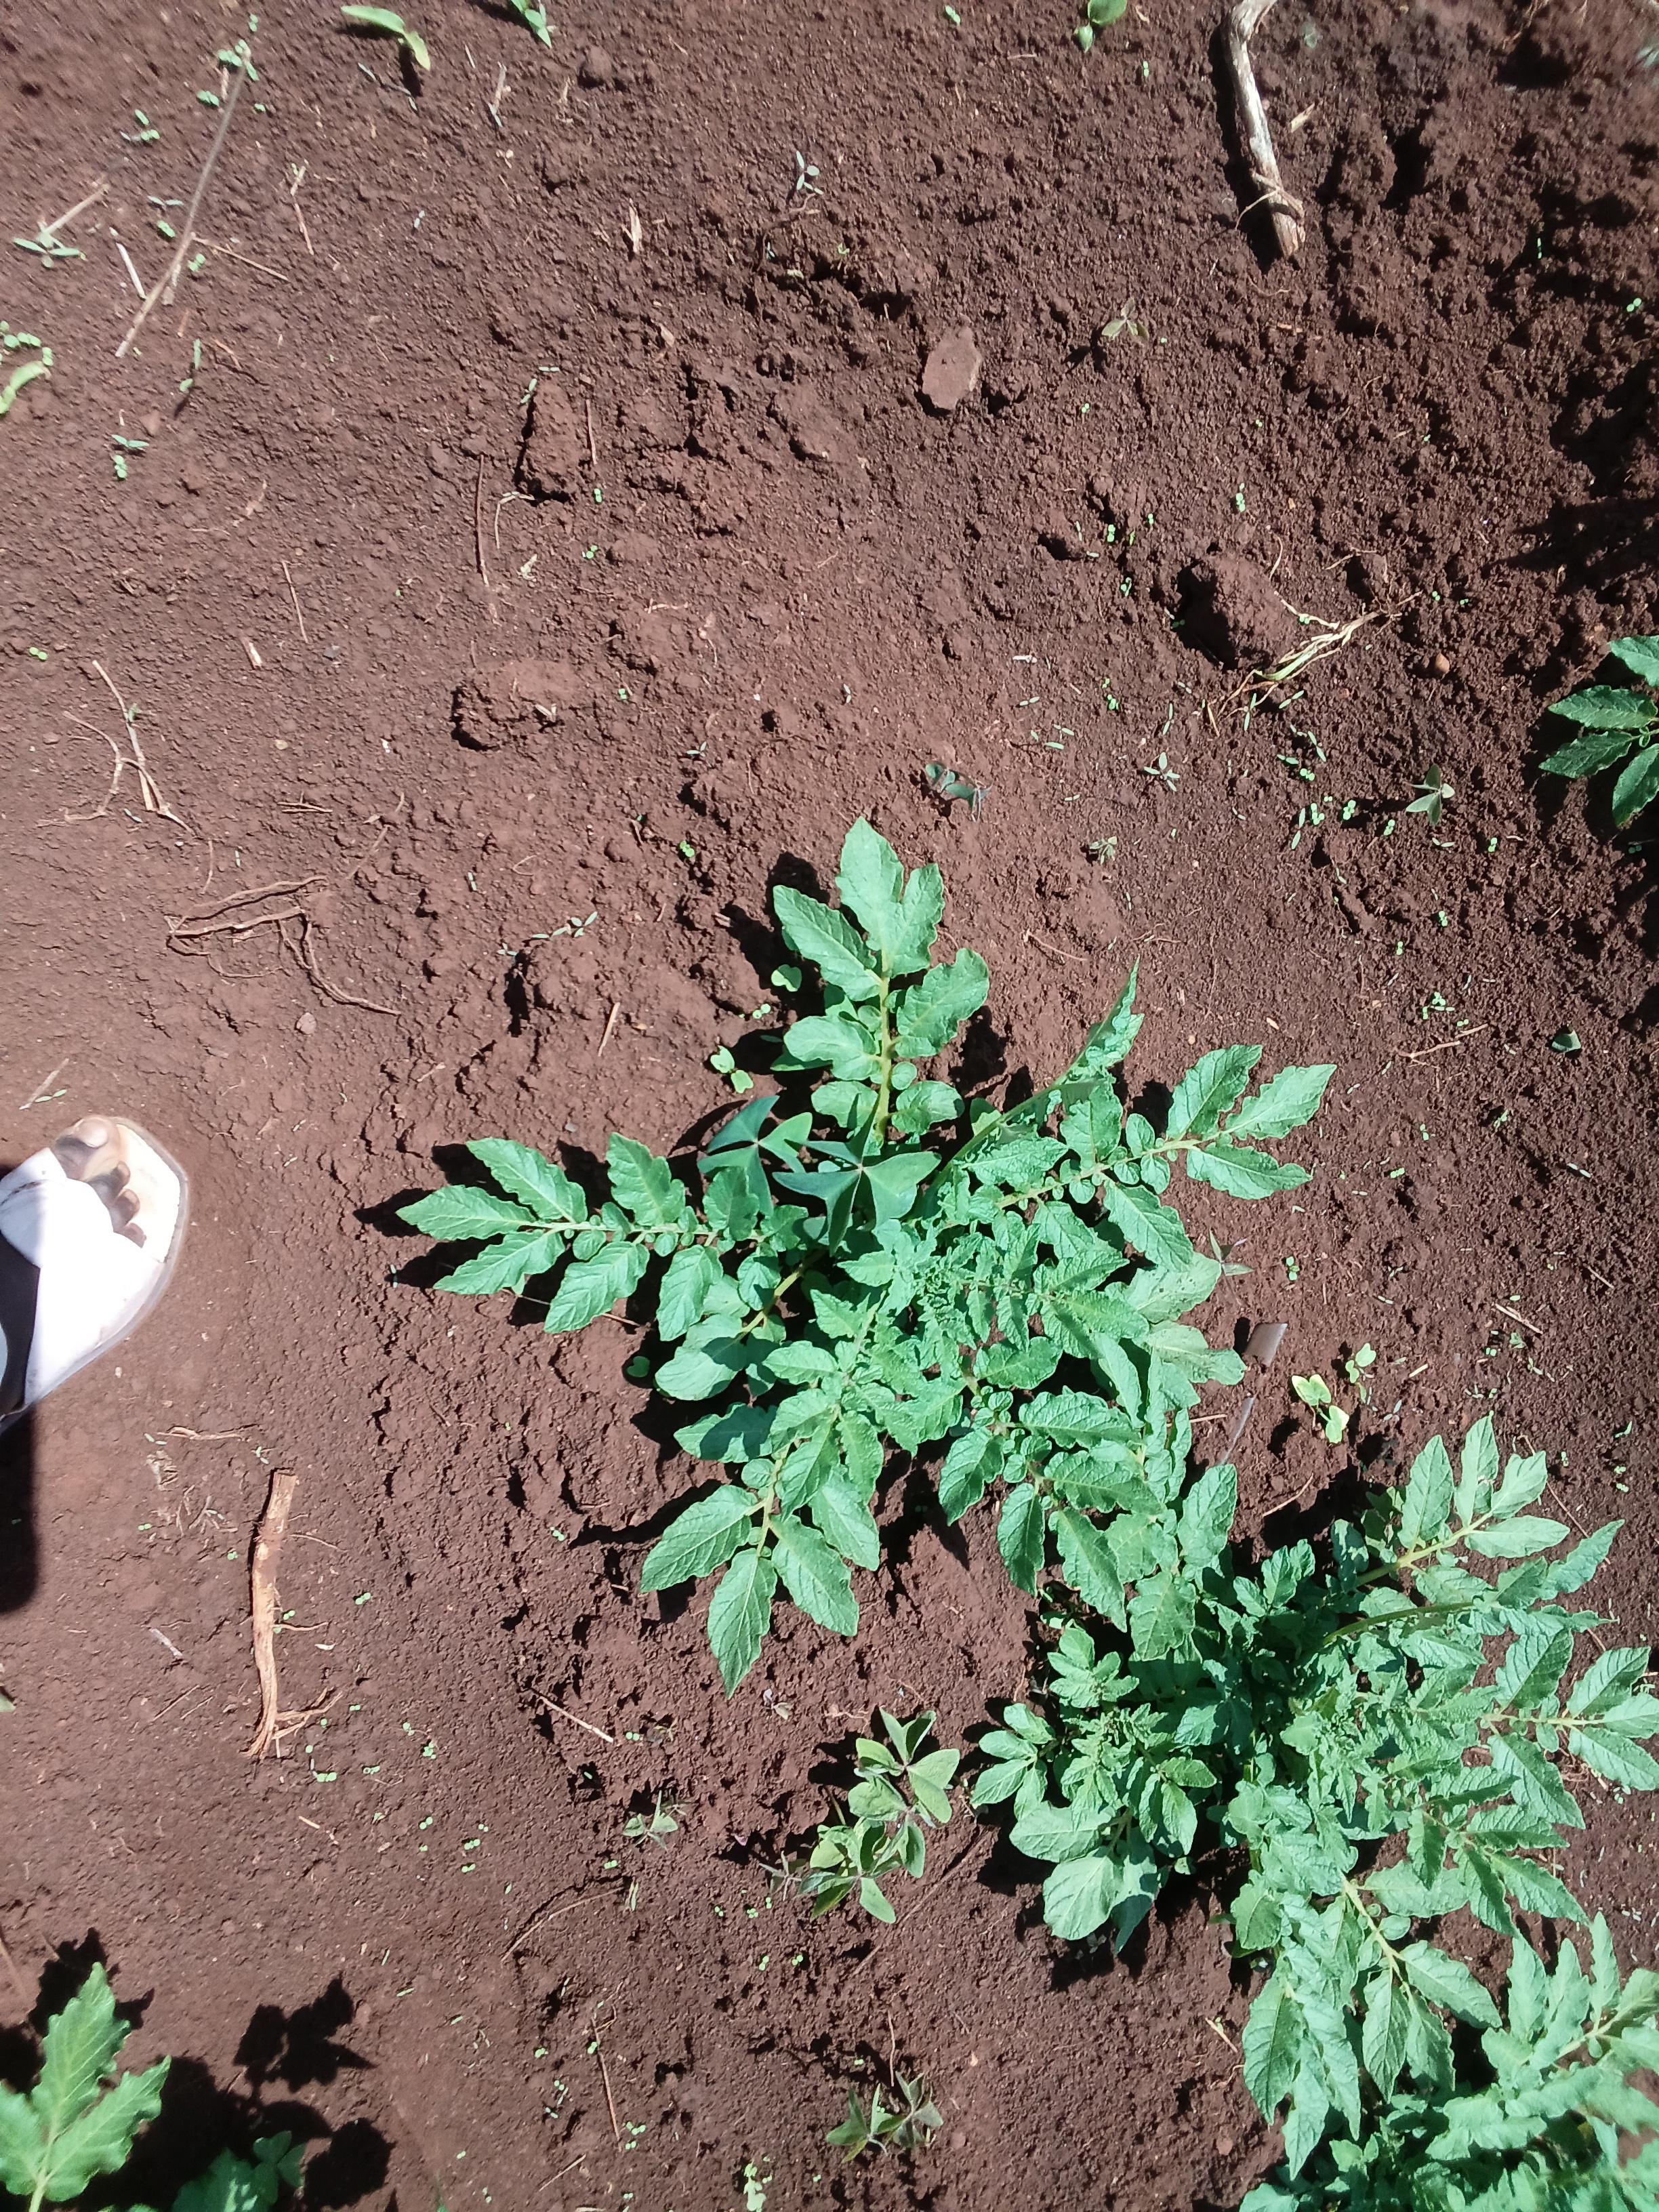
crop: potato
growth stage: vegetative
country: Kenya
